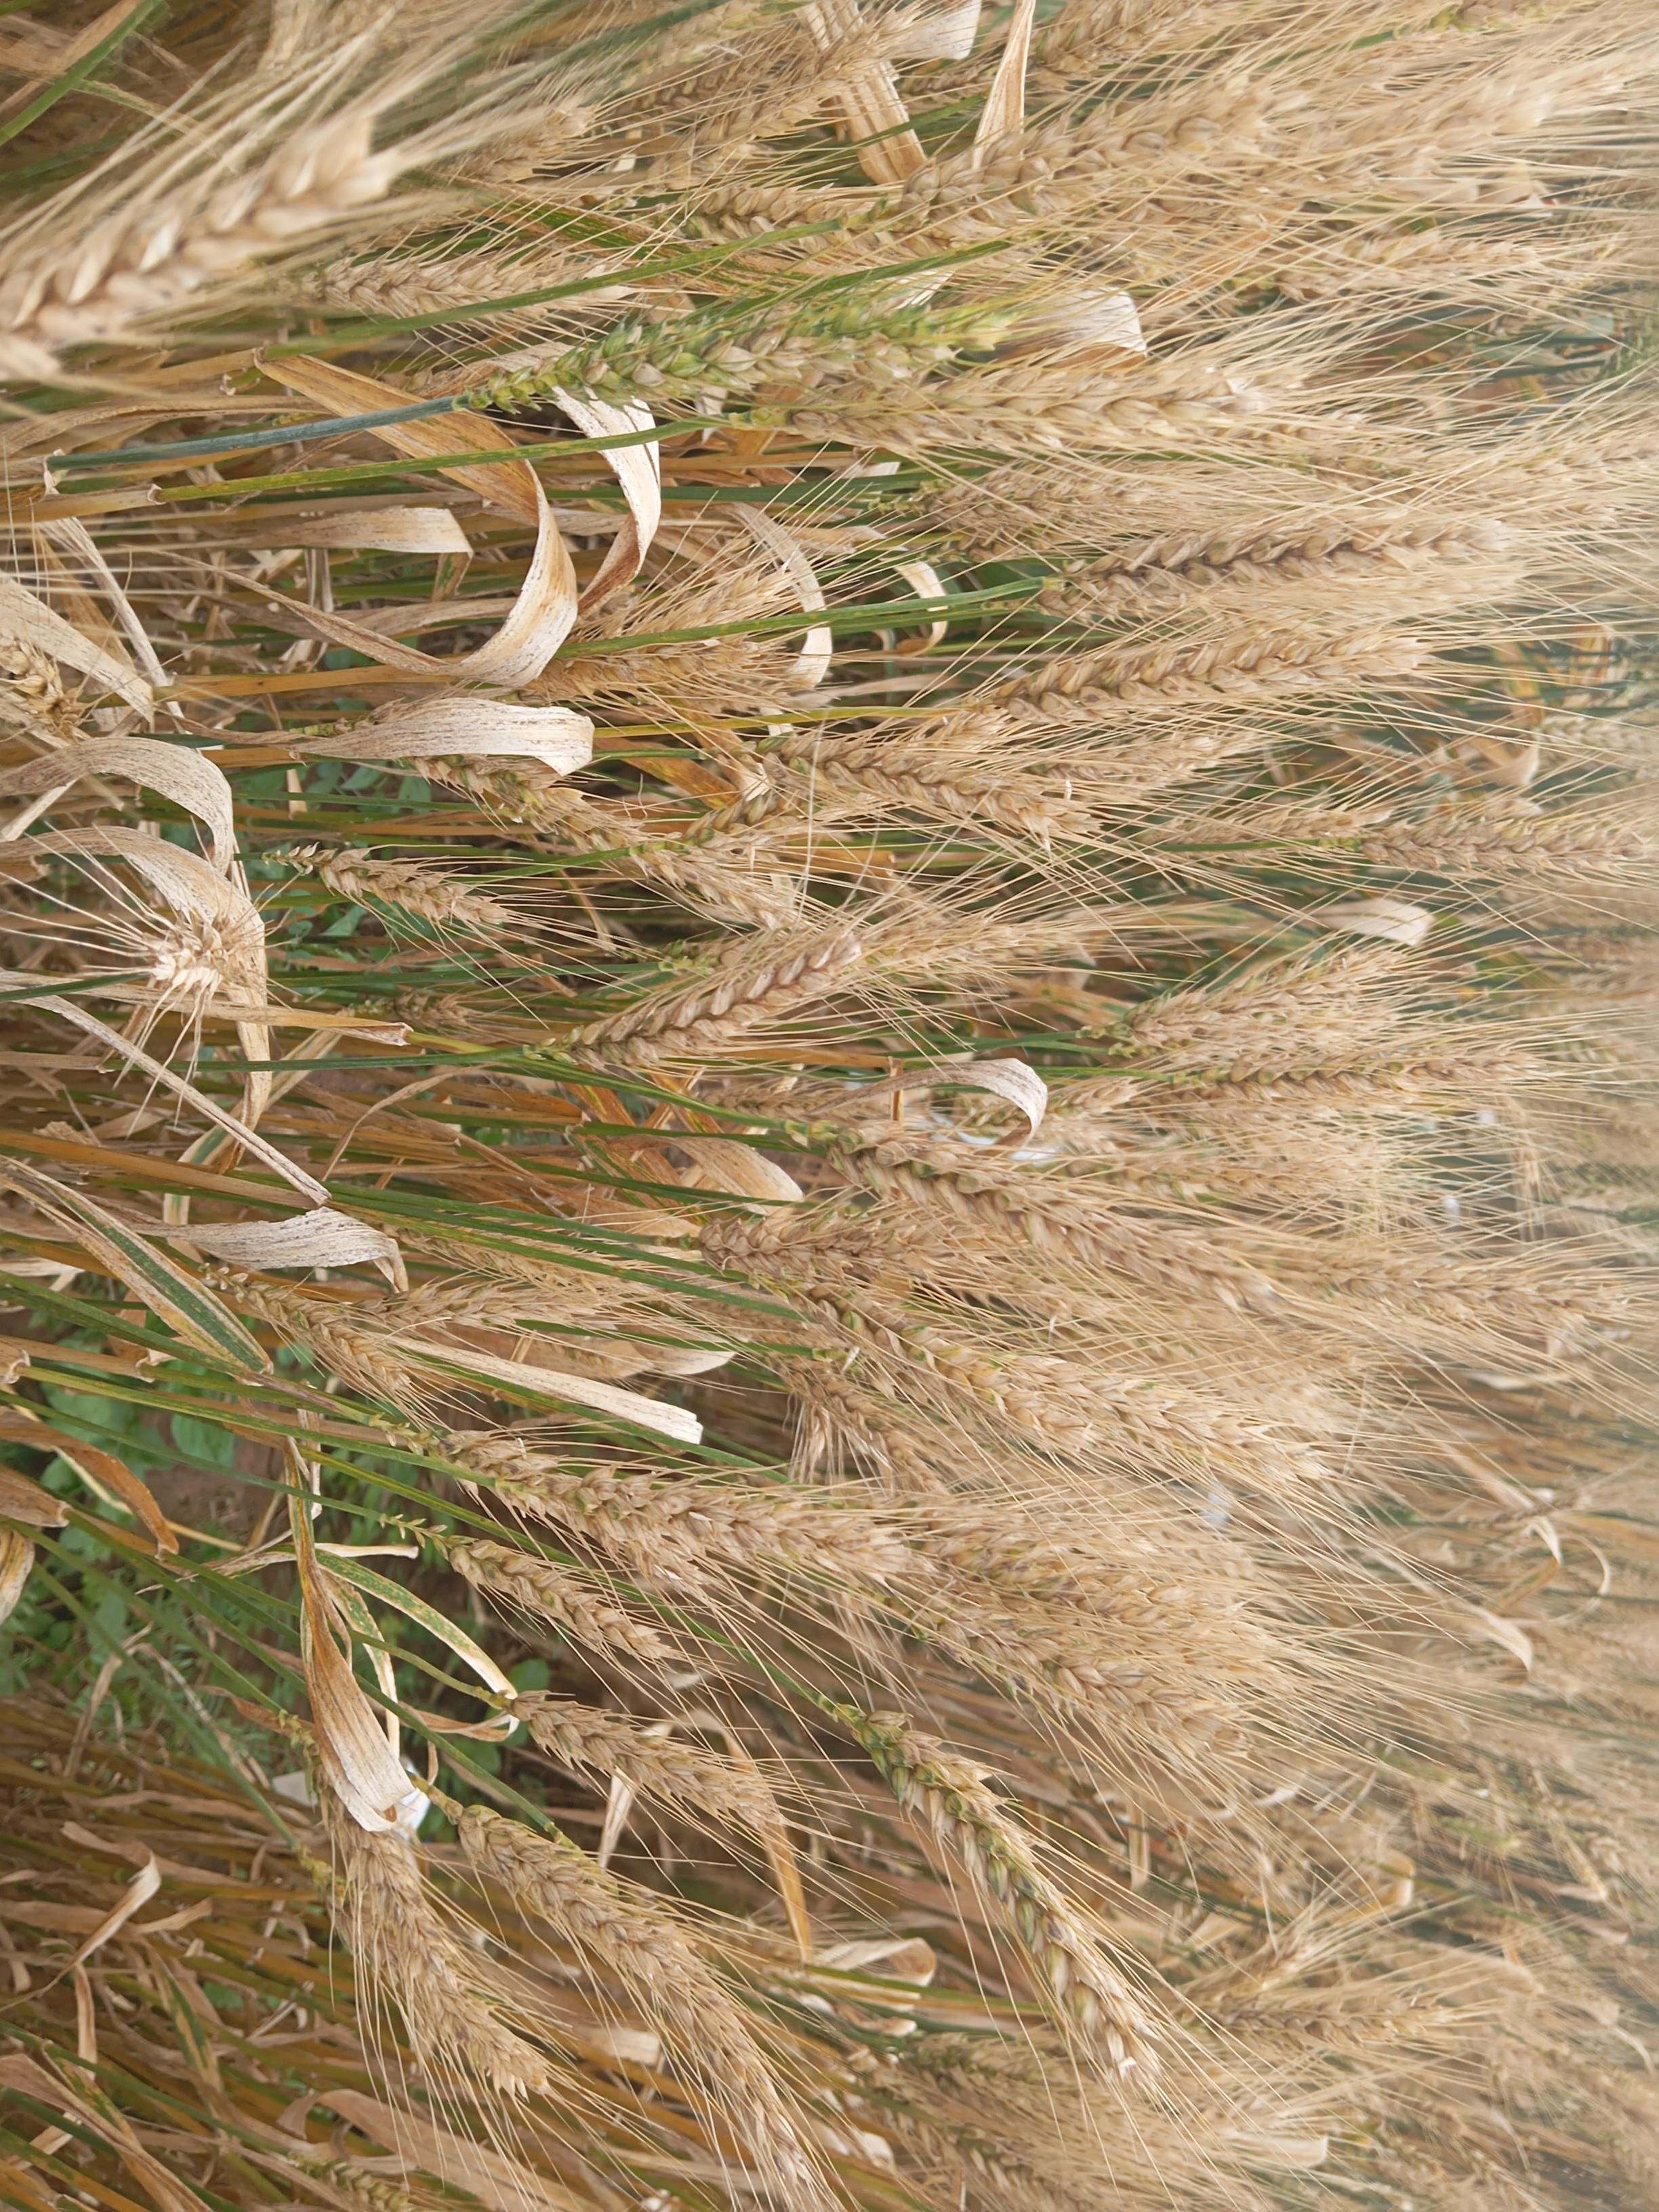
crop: wheat
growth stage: maturity
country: Kenya
